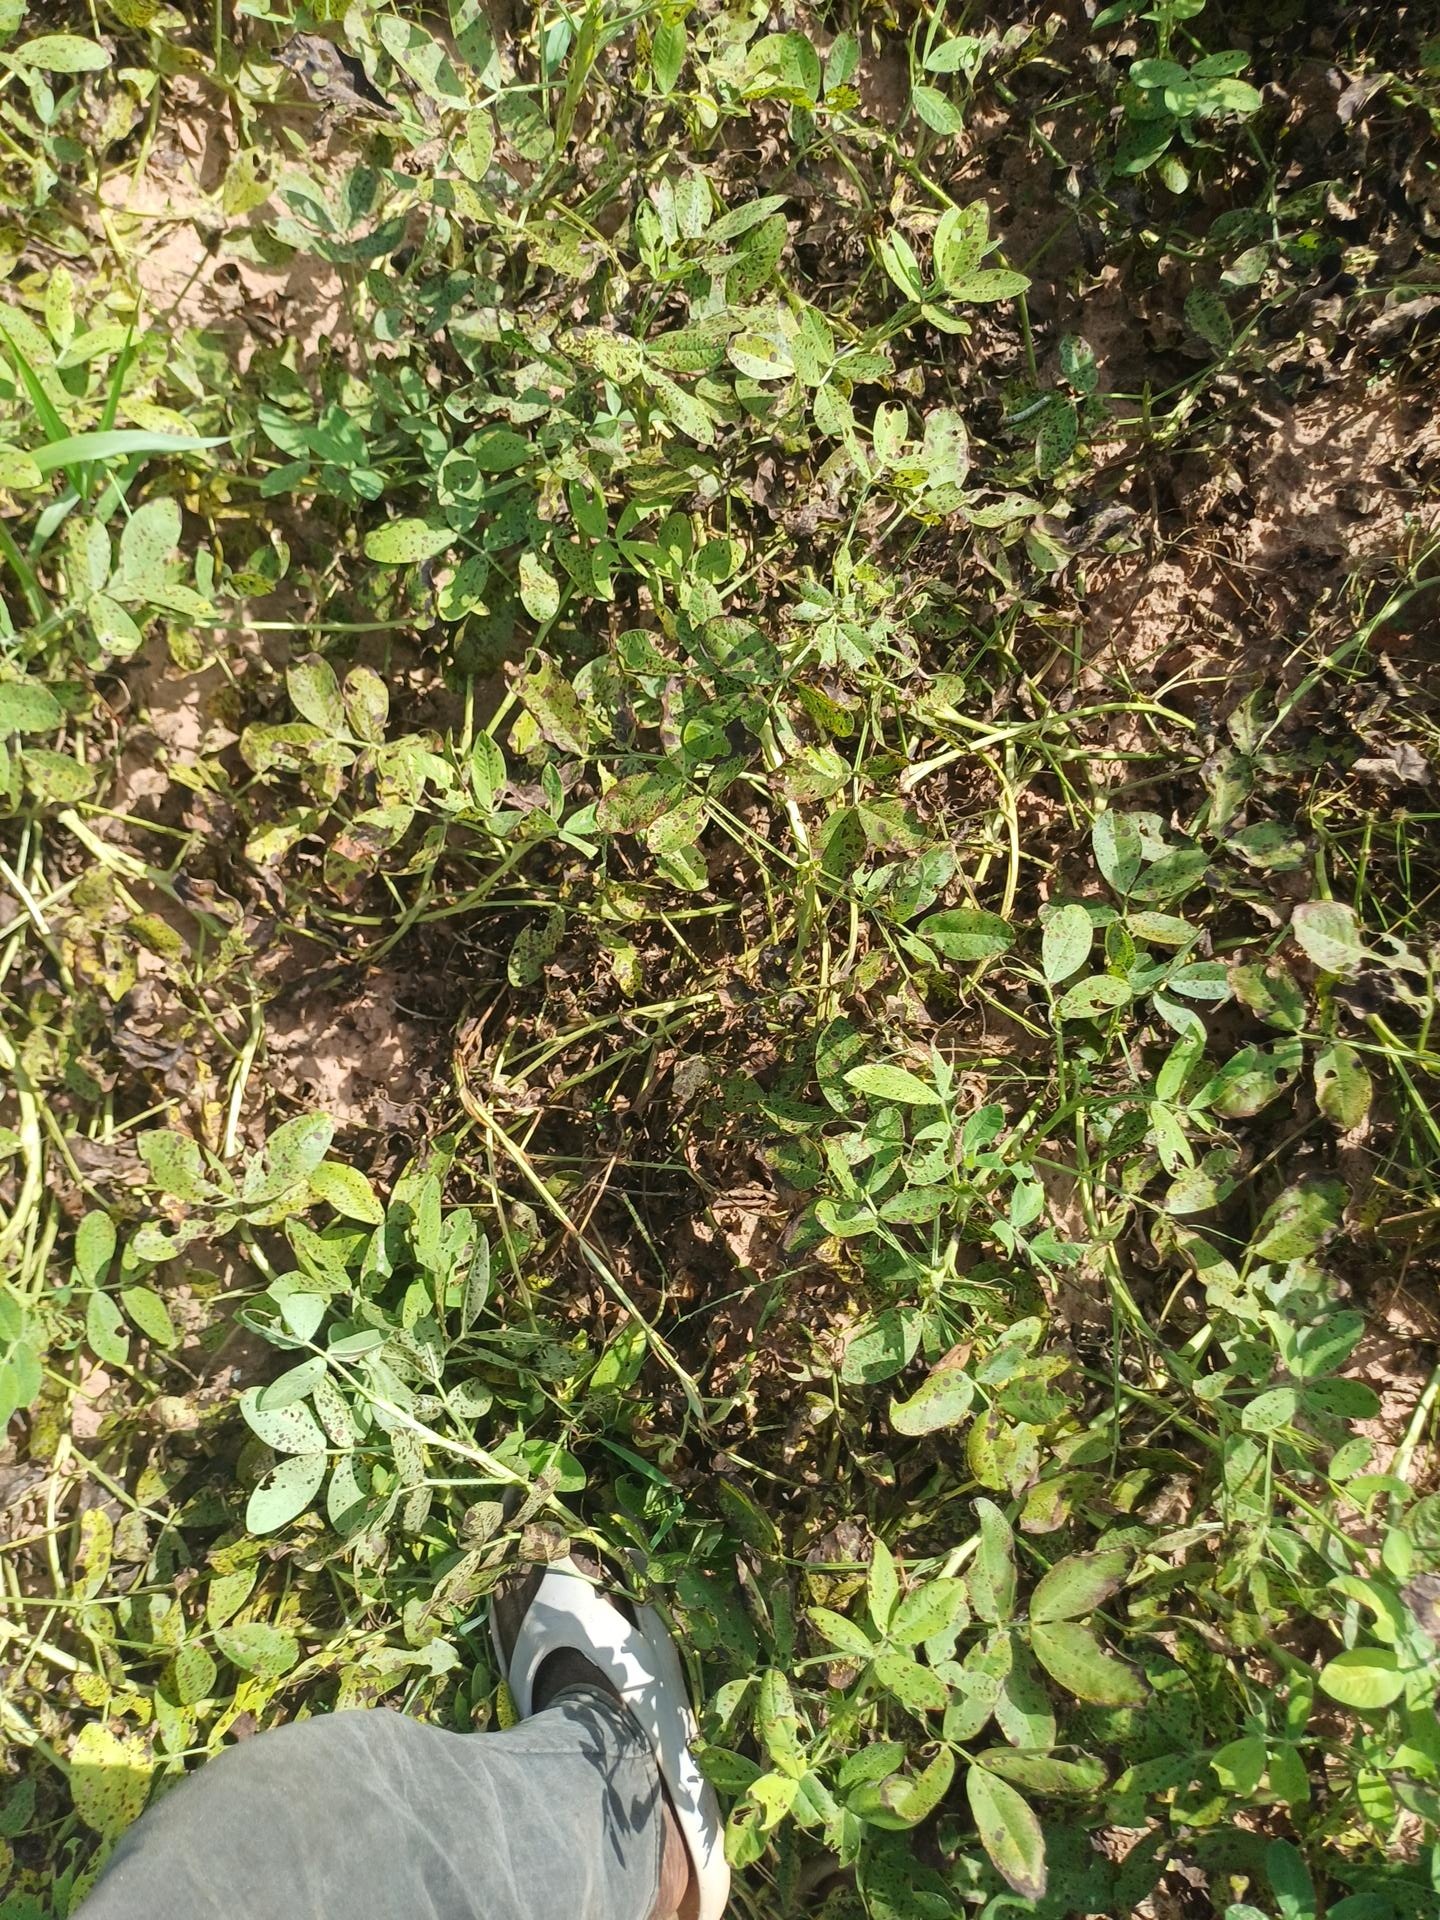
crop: groundnut
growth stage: flowering
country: Senegal
